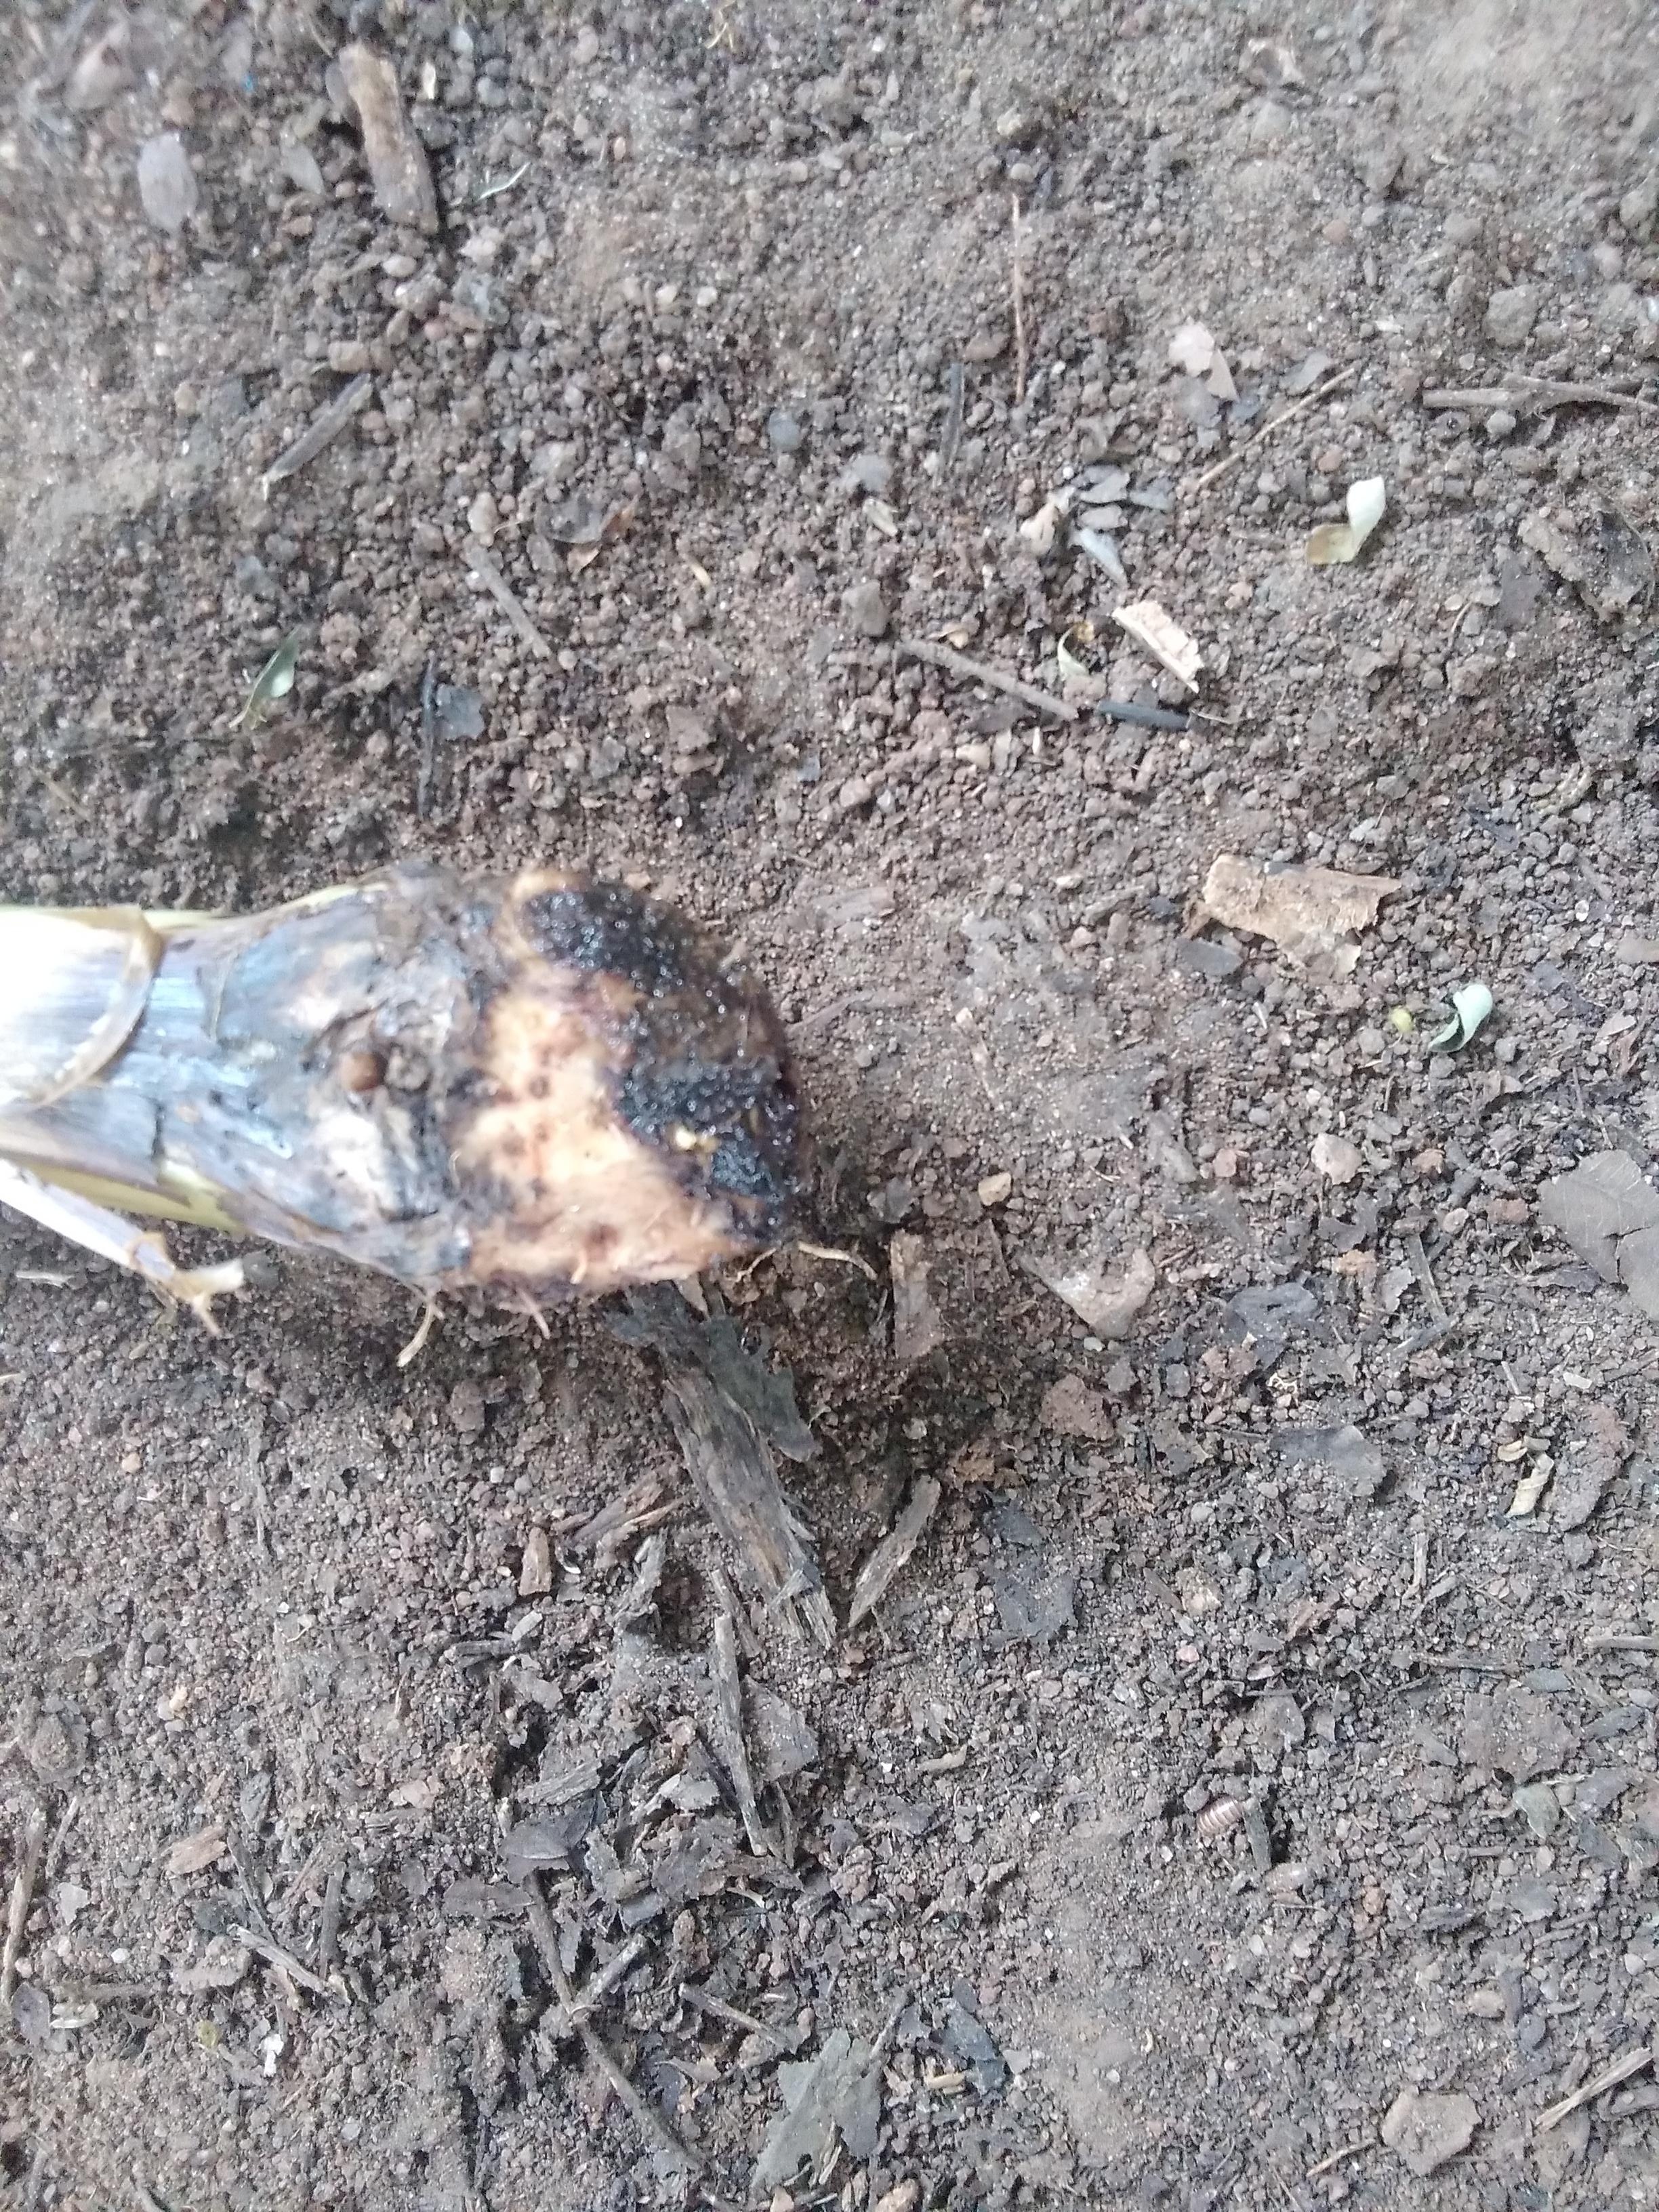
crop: banana
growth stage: vegetative
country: Tanzania
